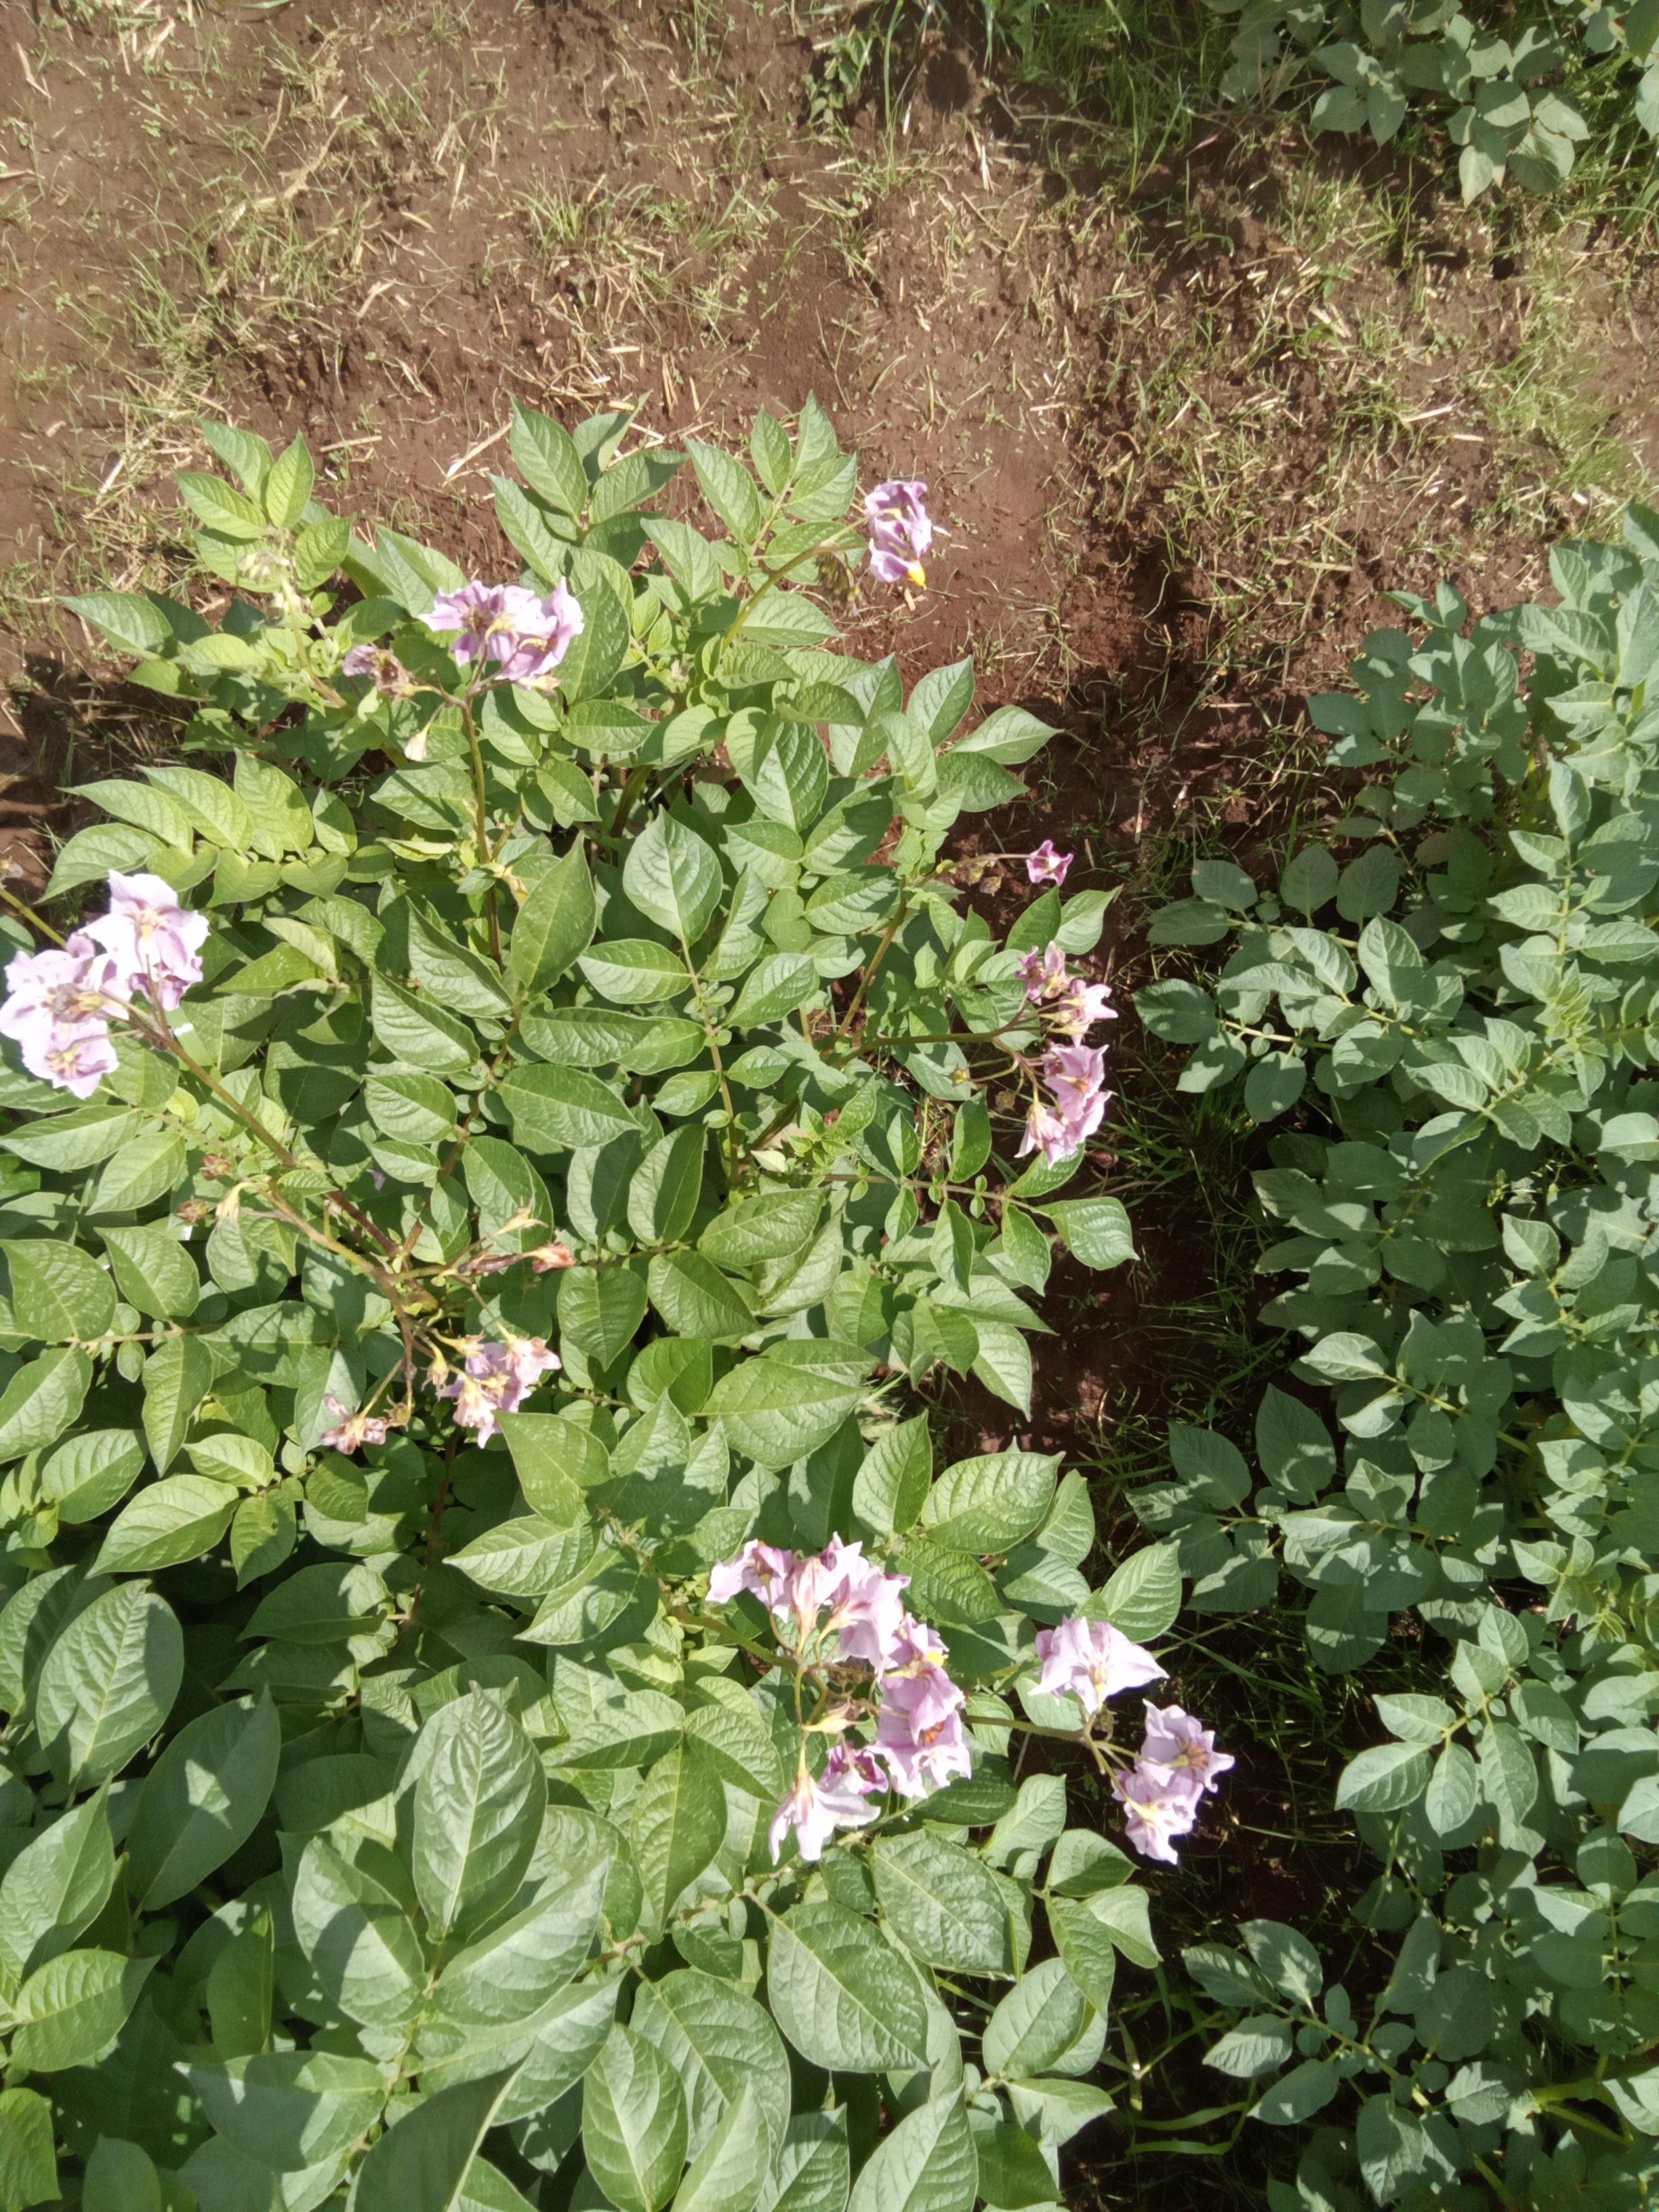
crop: potato
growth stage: flowering
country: Kenya
